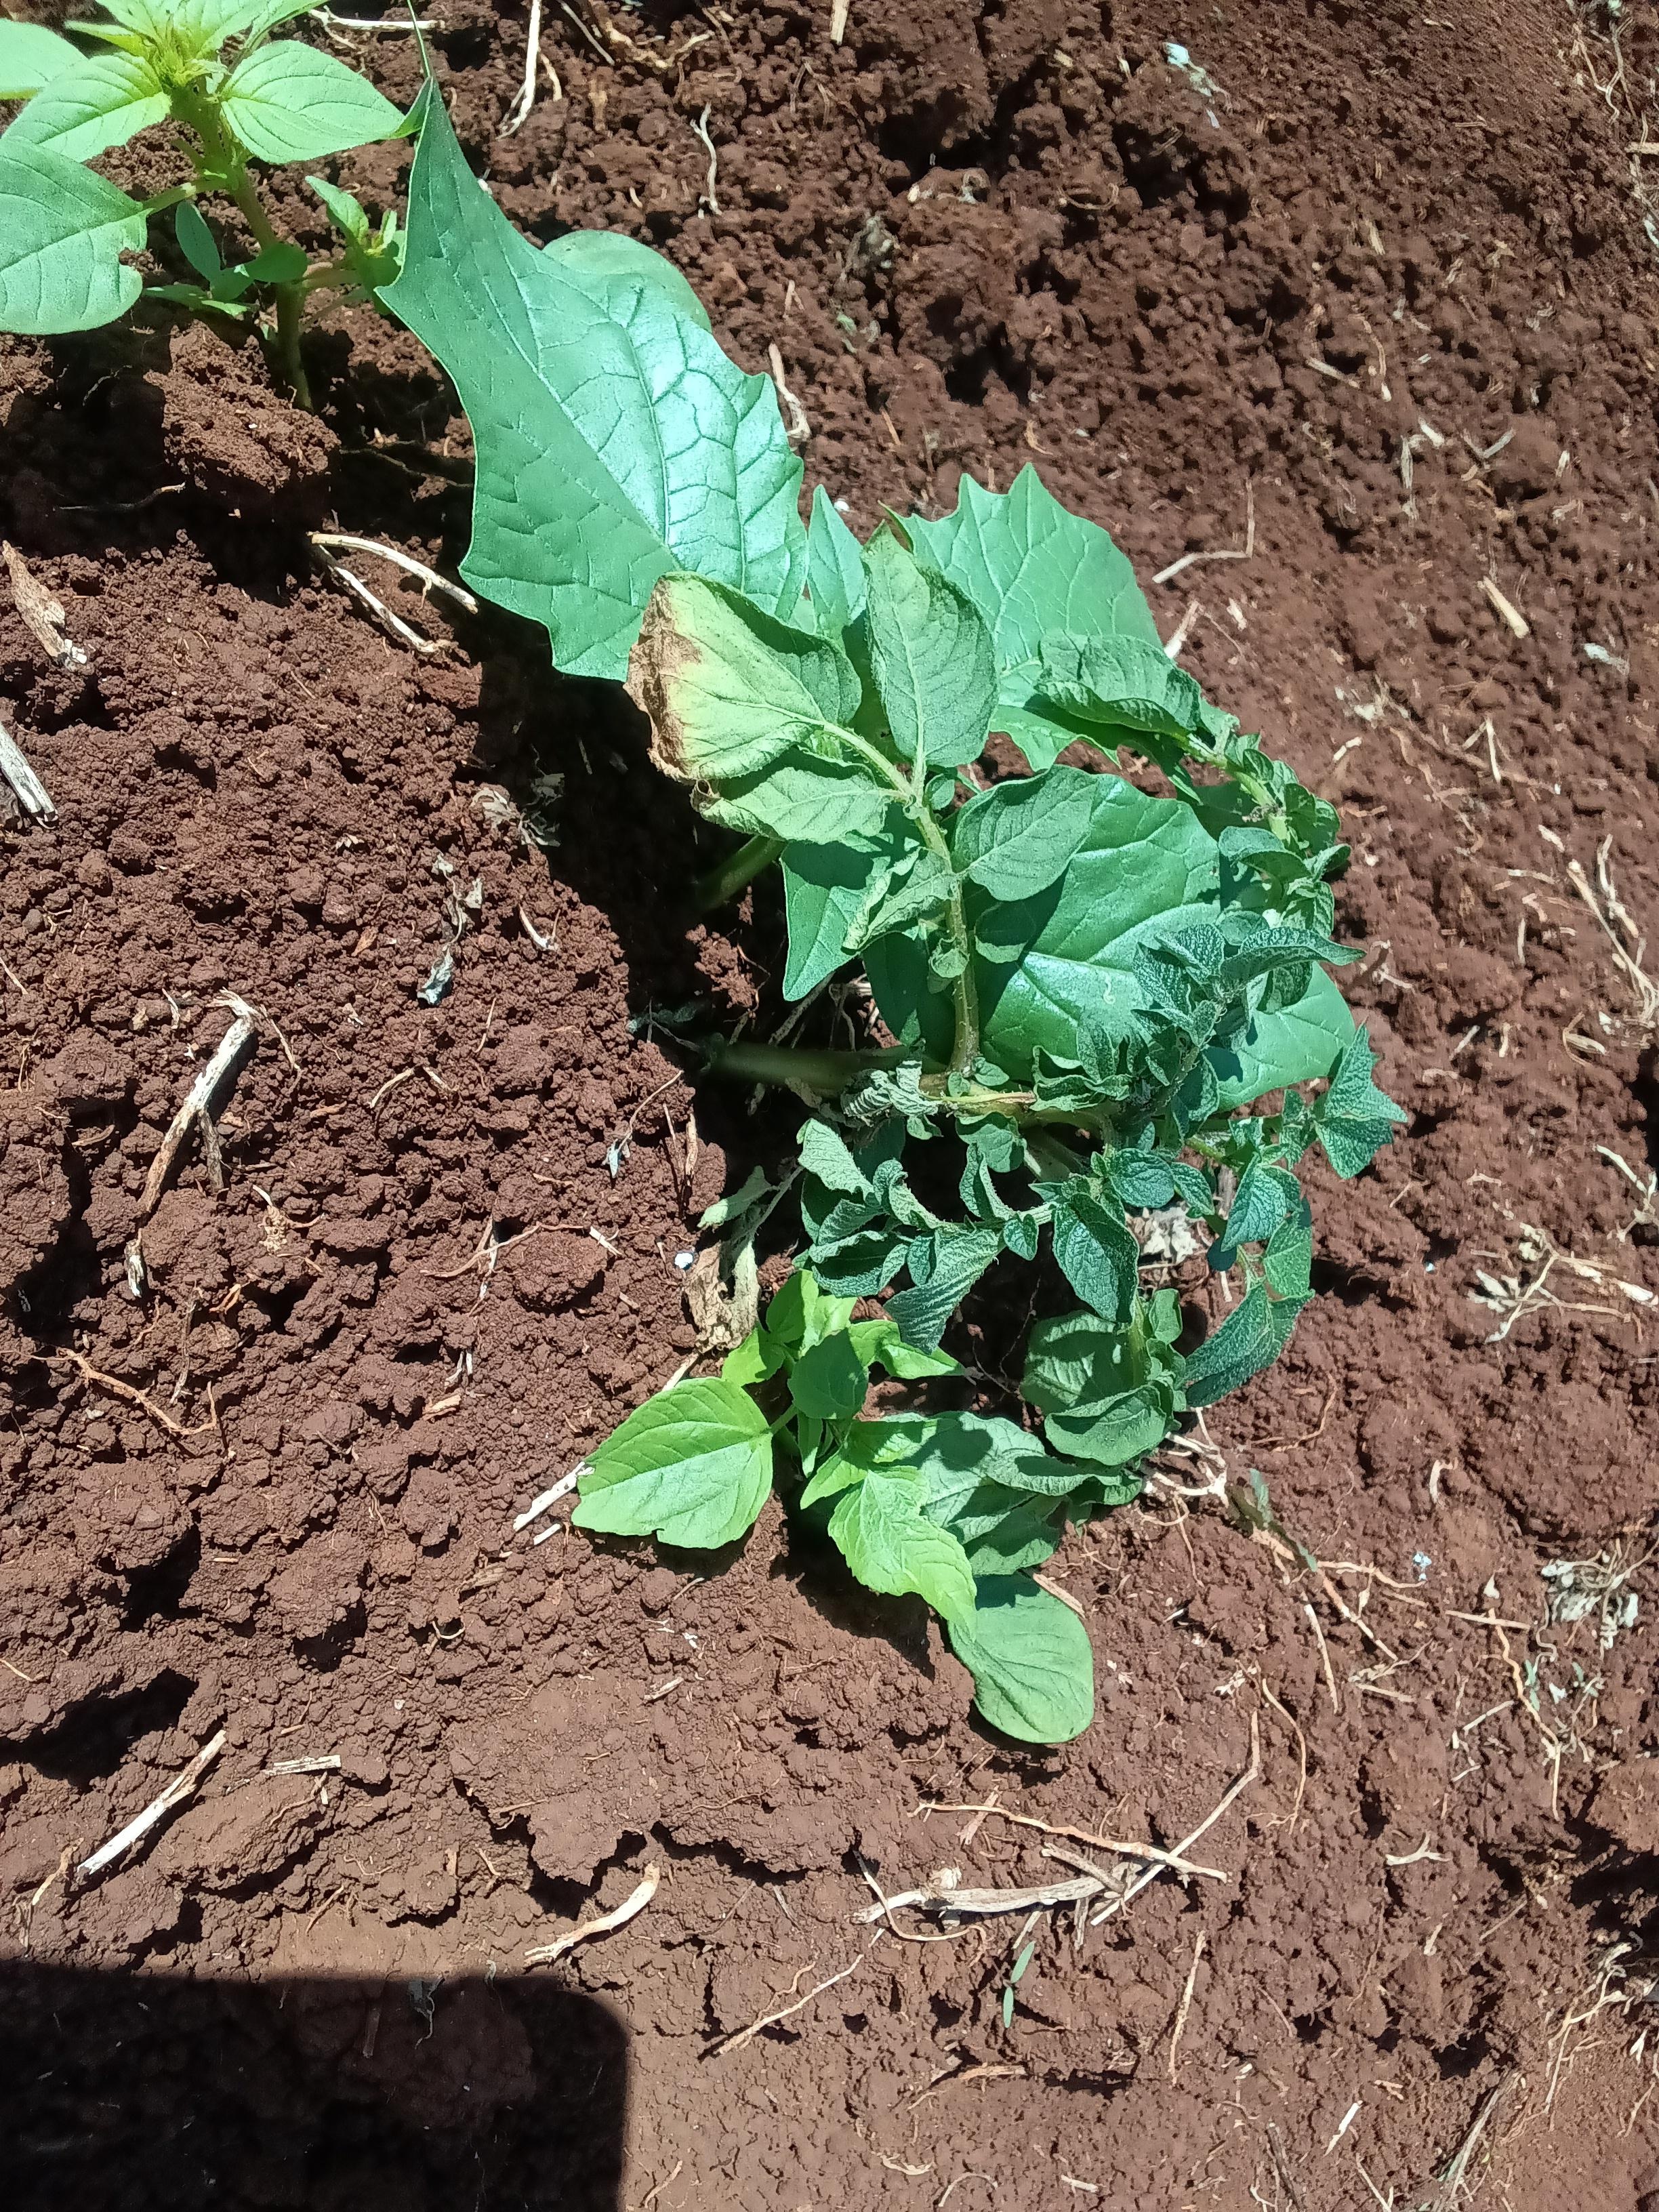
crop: potato
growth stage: vegetative
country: Kenya
